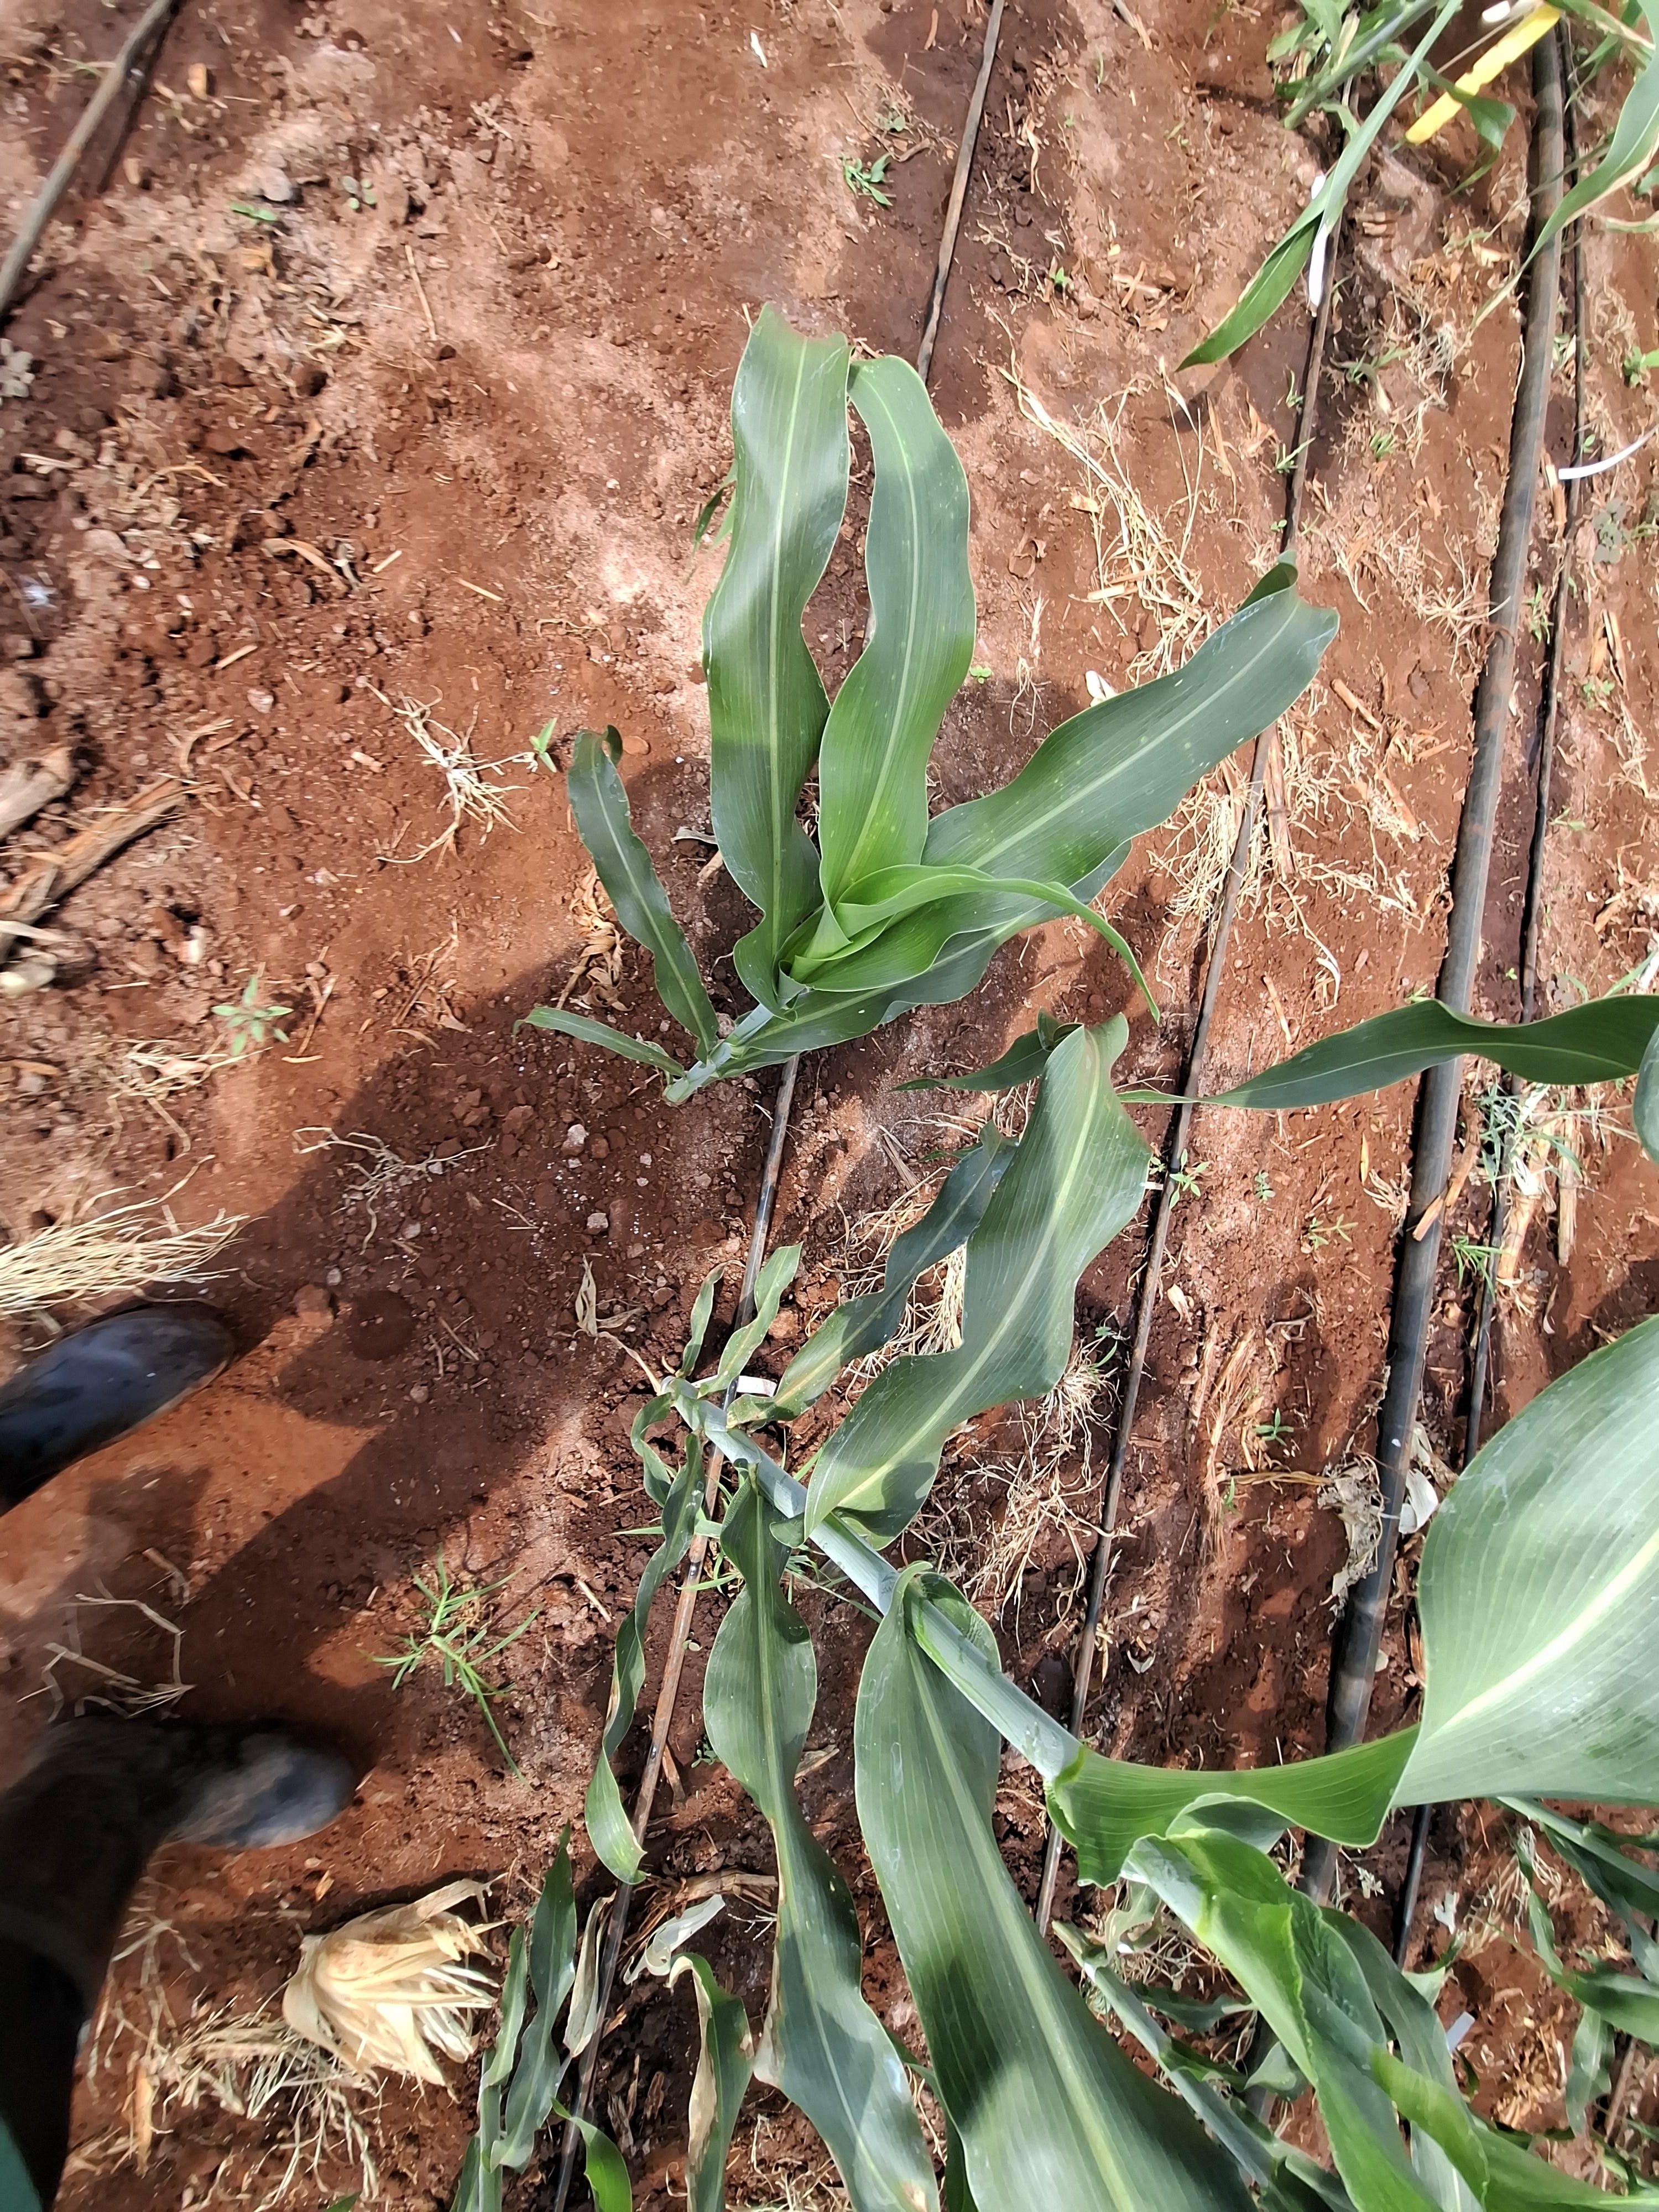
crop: sorghum
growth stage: vegetative
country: Kenya
